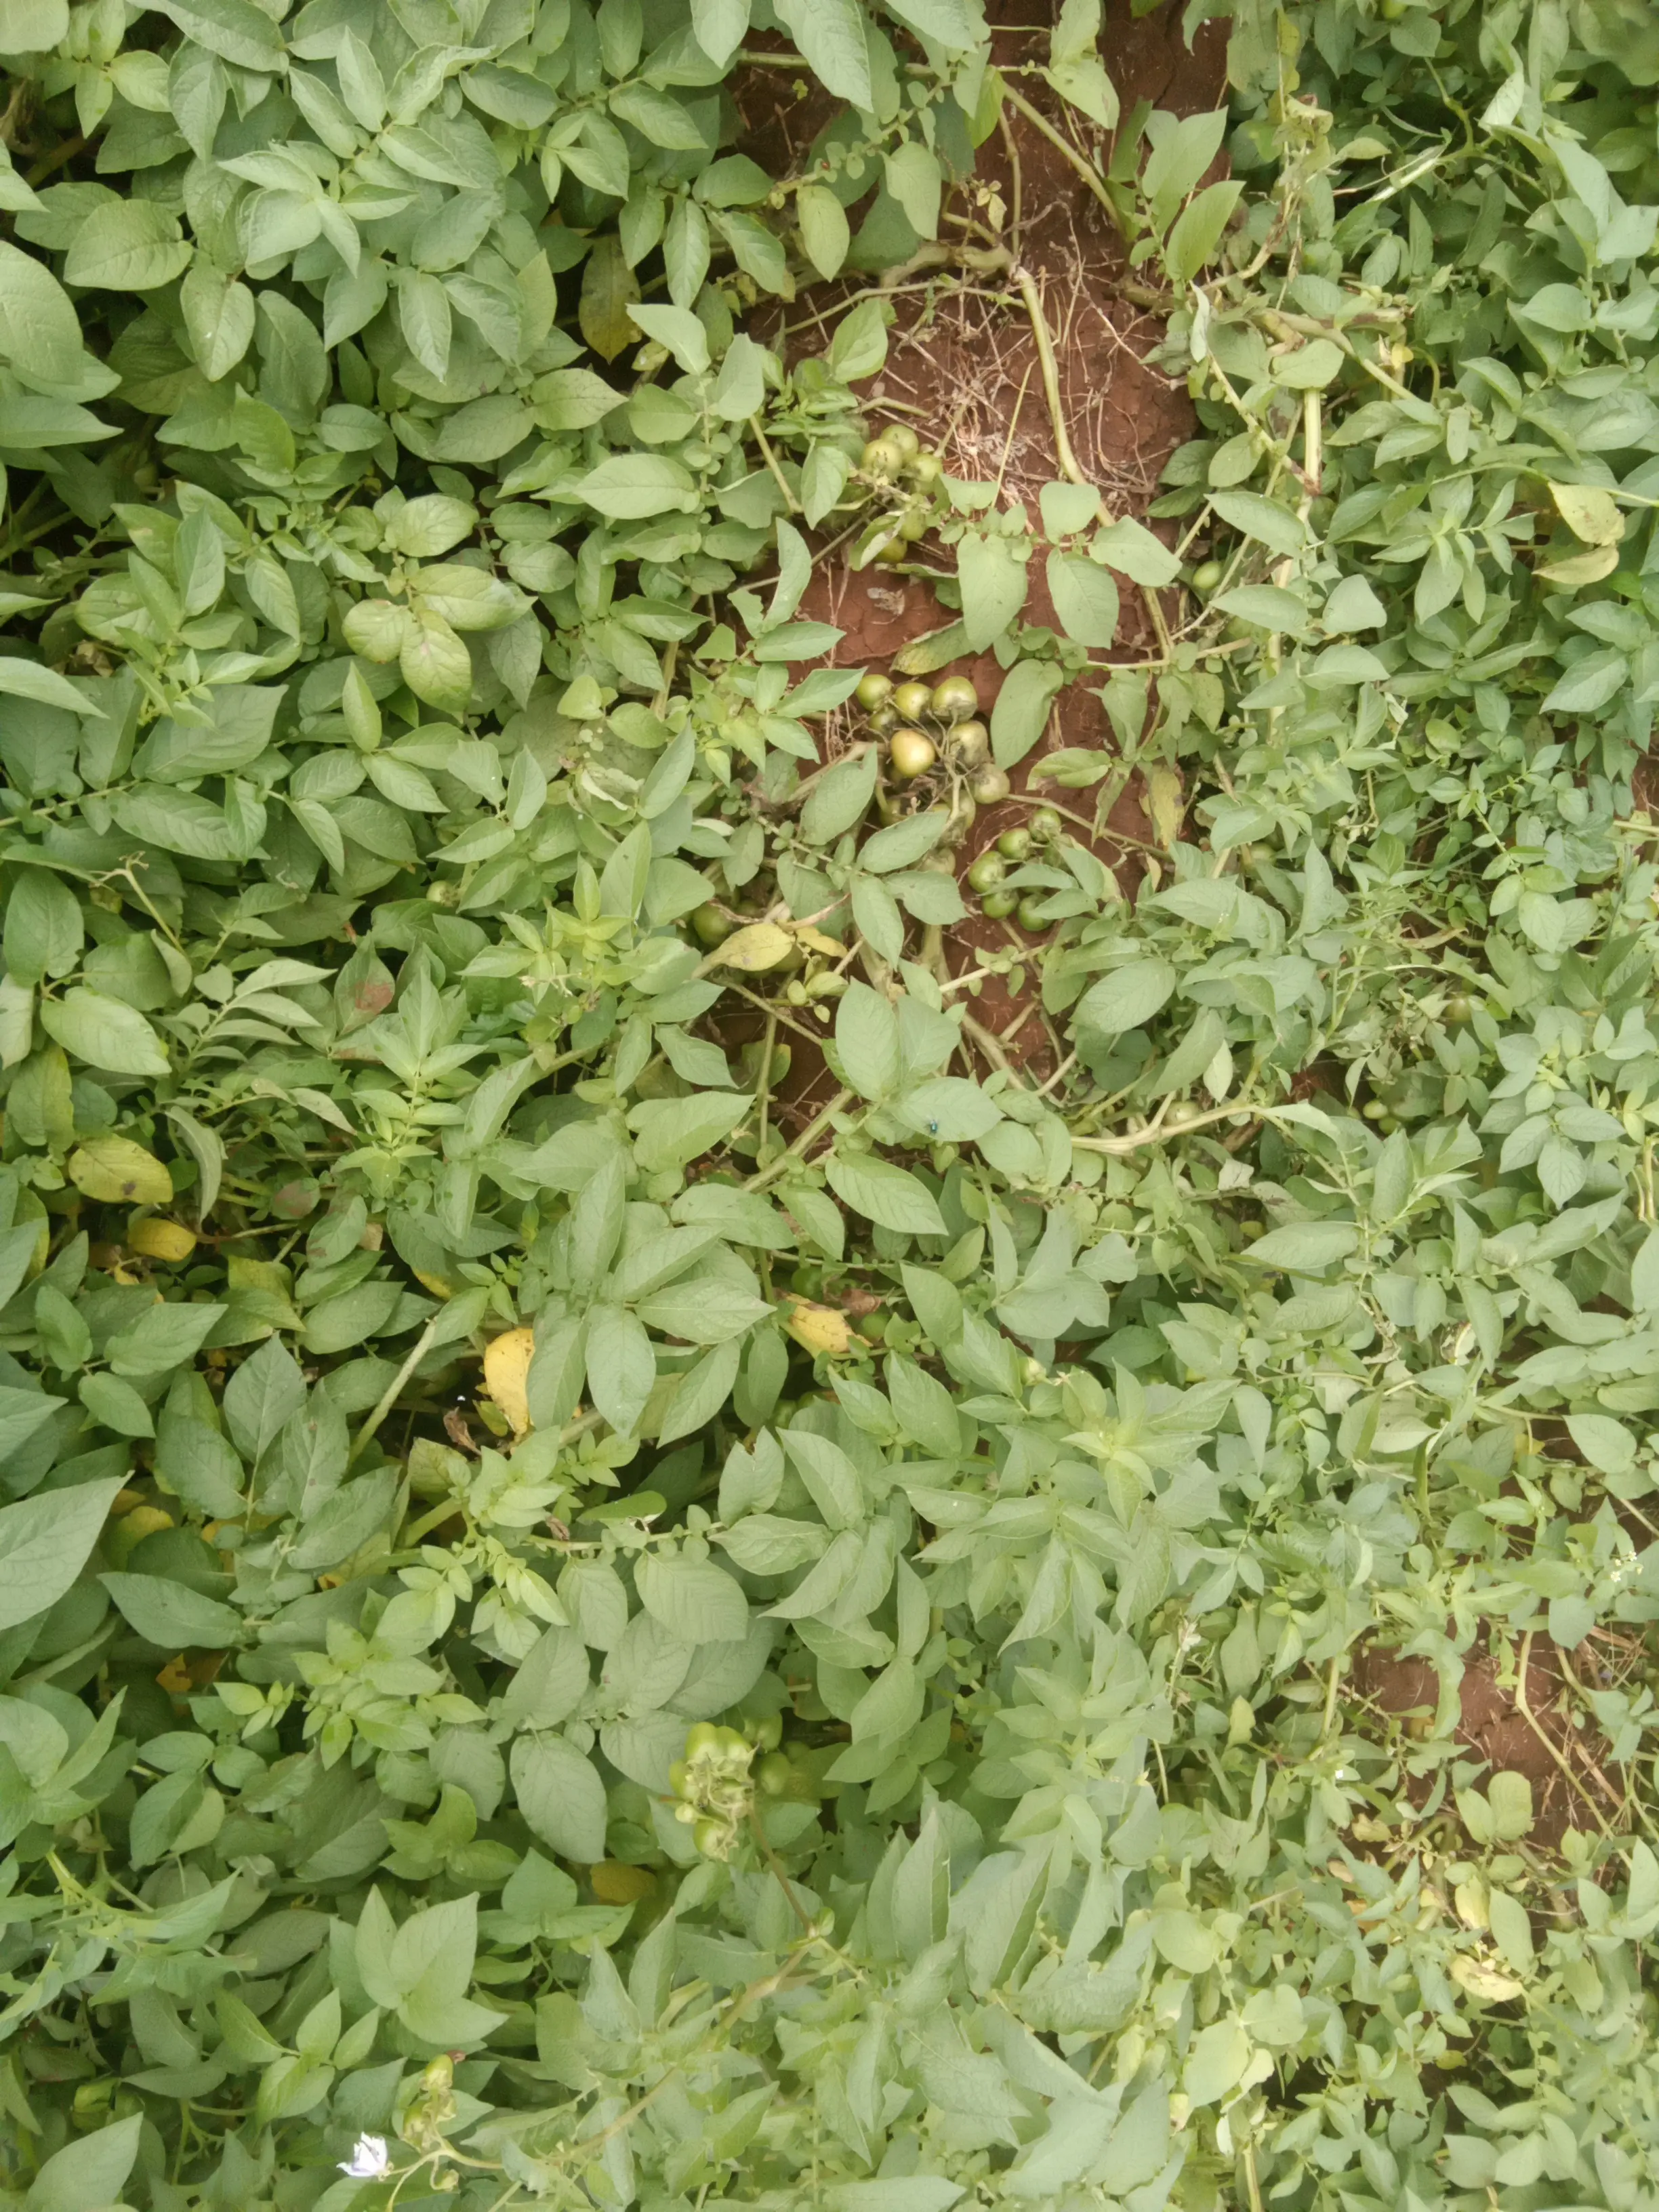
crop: potato
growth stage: harvest maturity
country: Kenya
